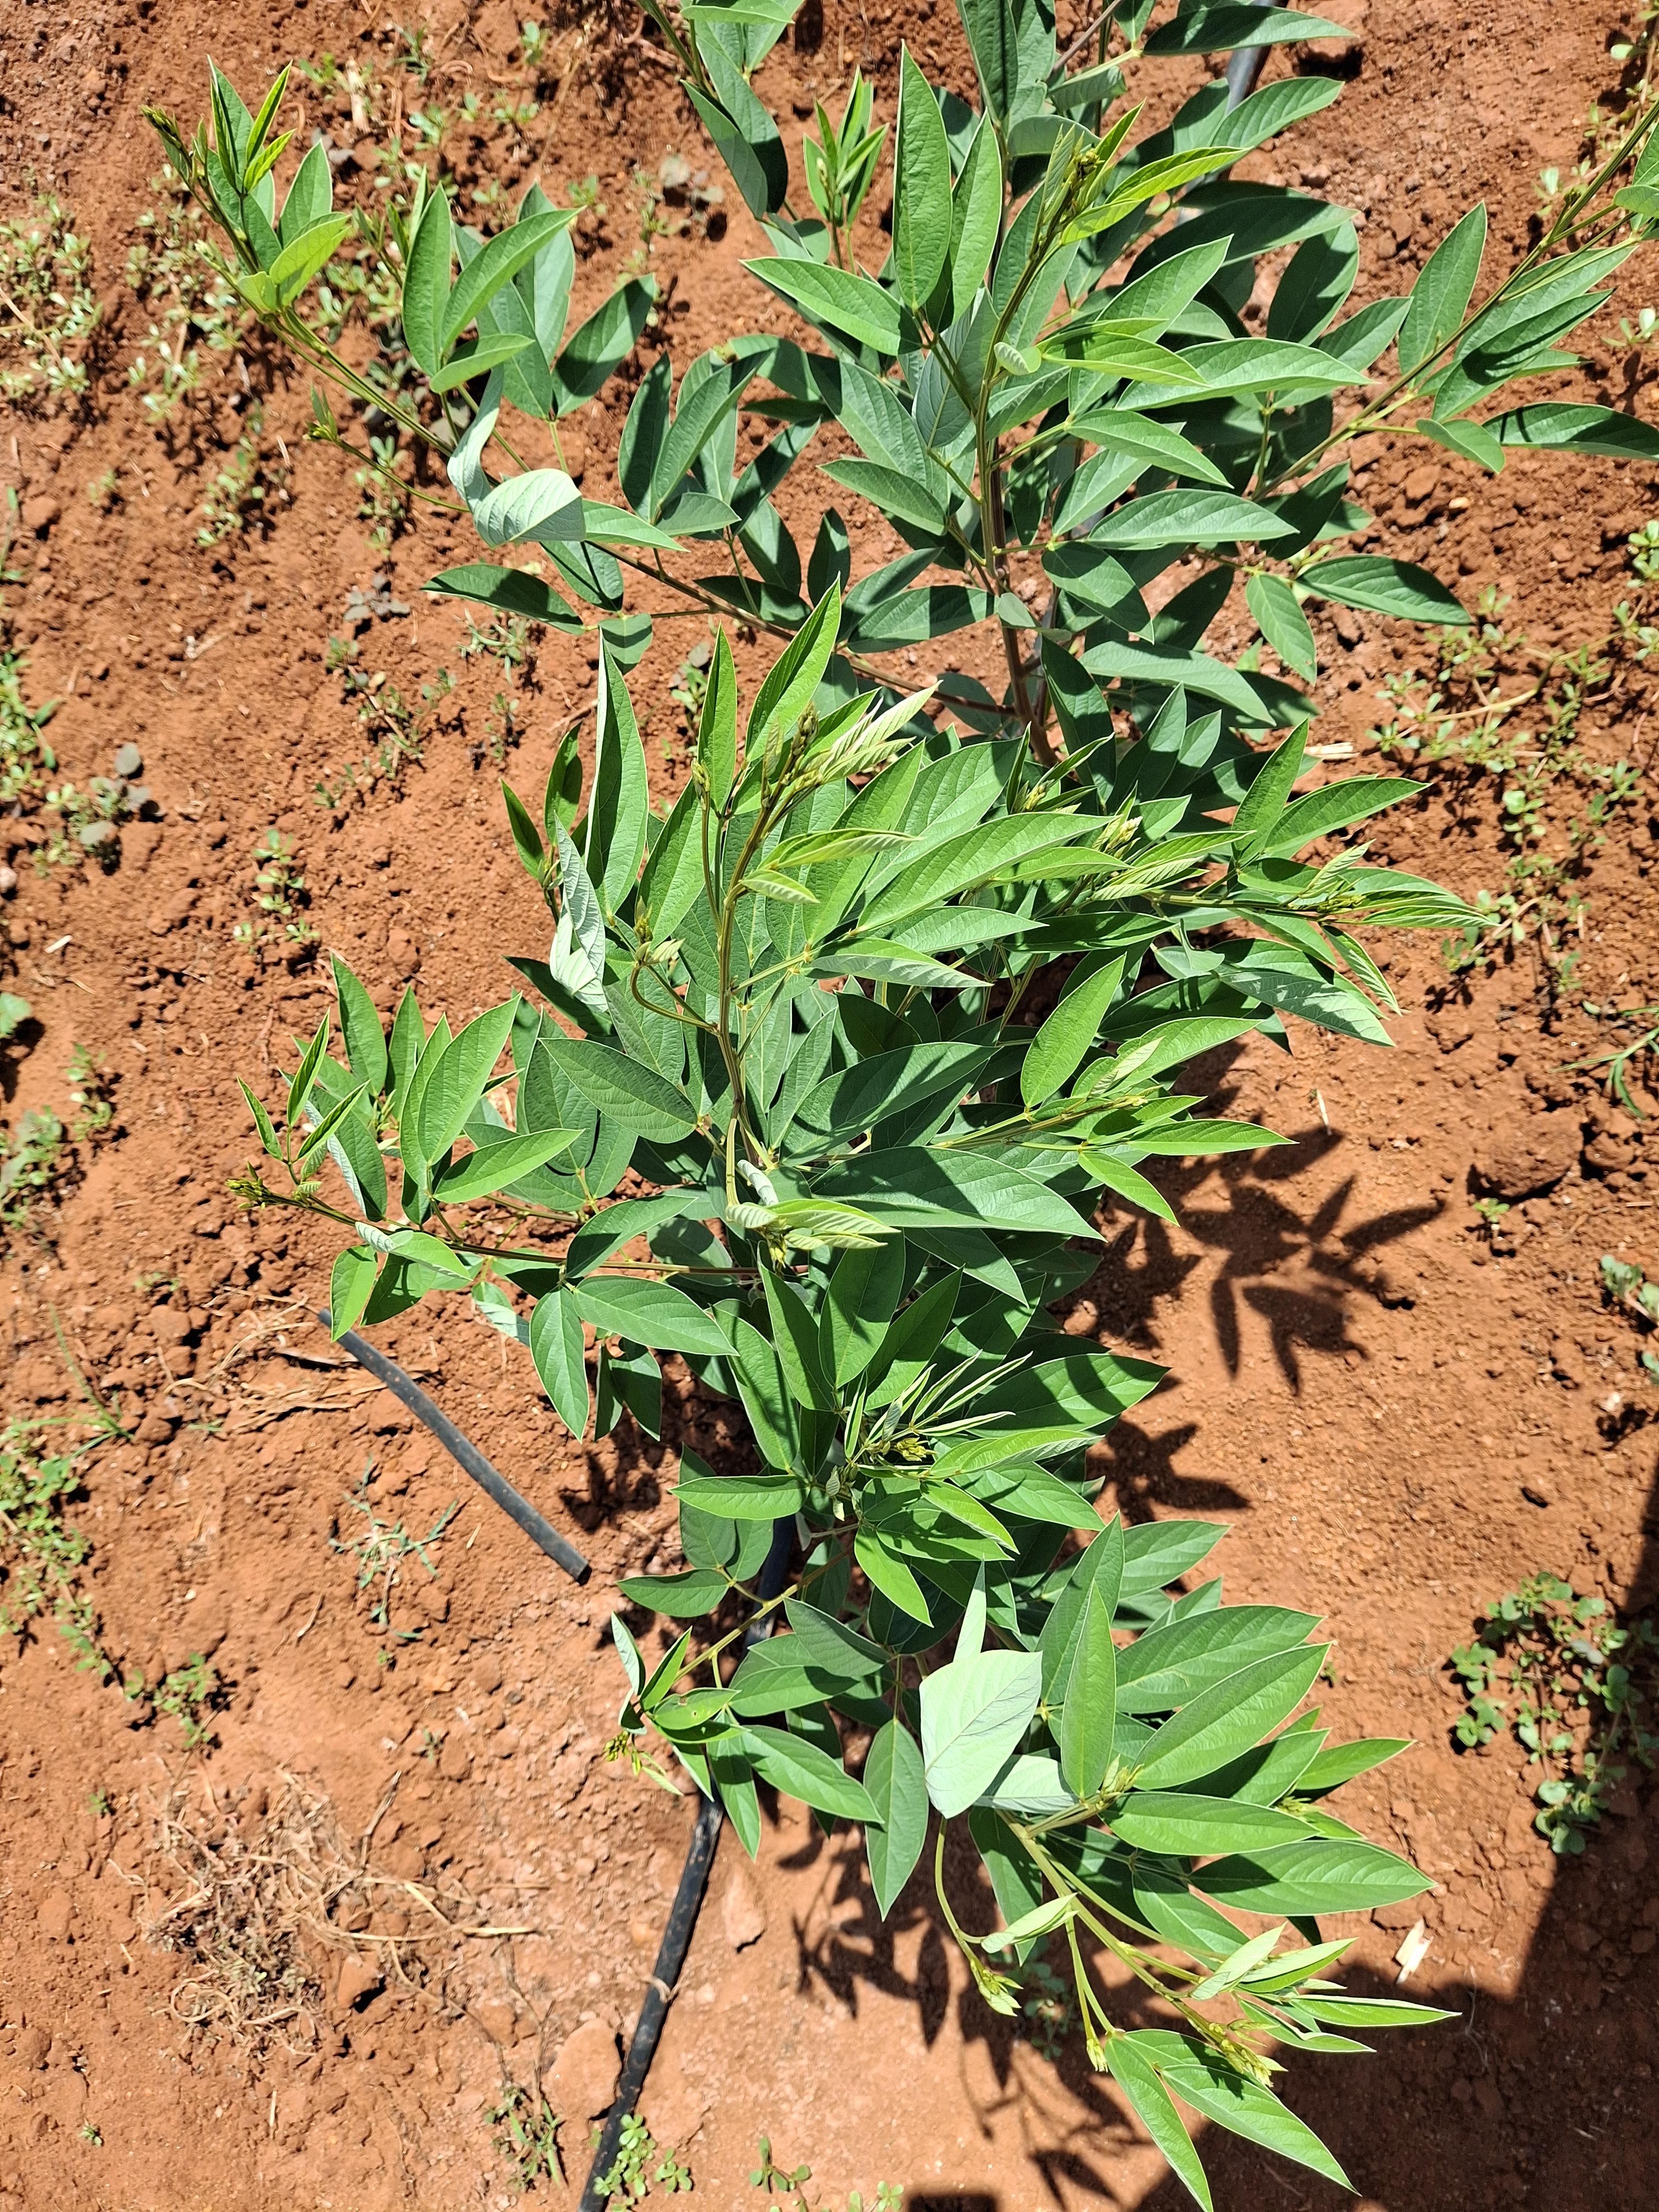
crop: pigeonpea
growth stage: flowering
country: Kenya
